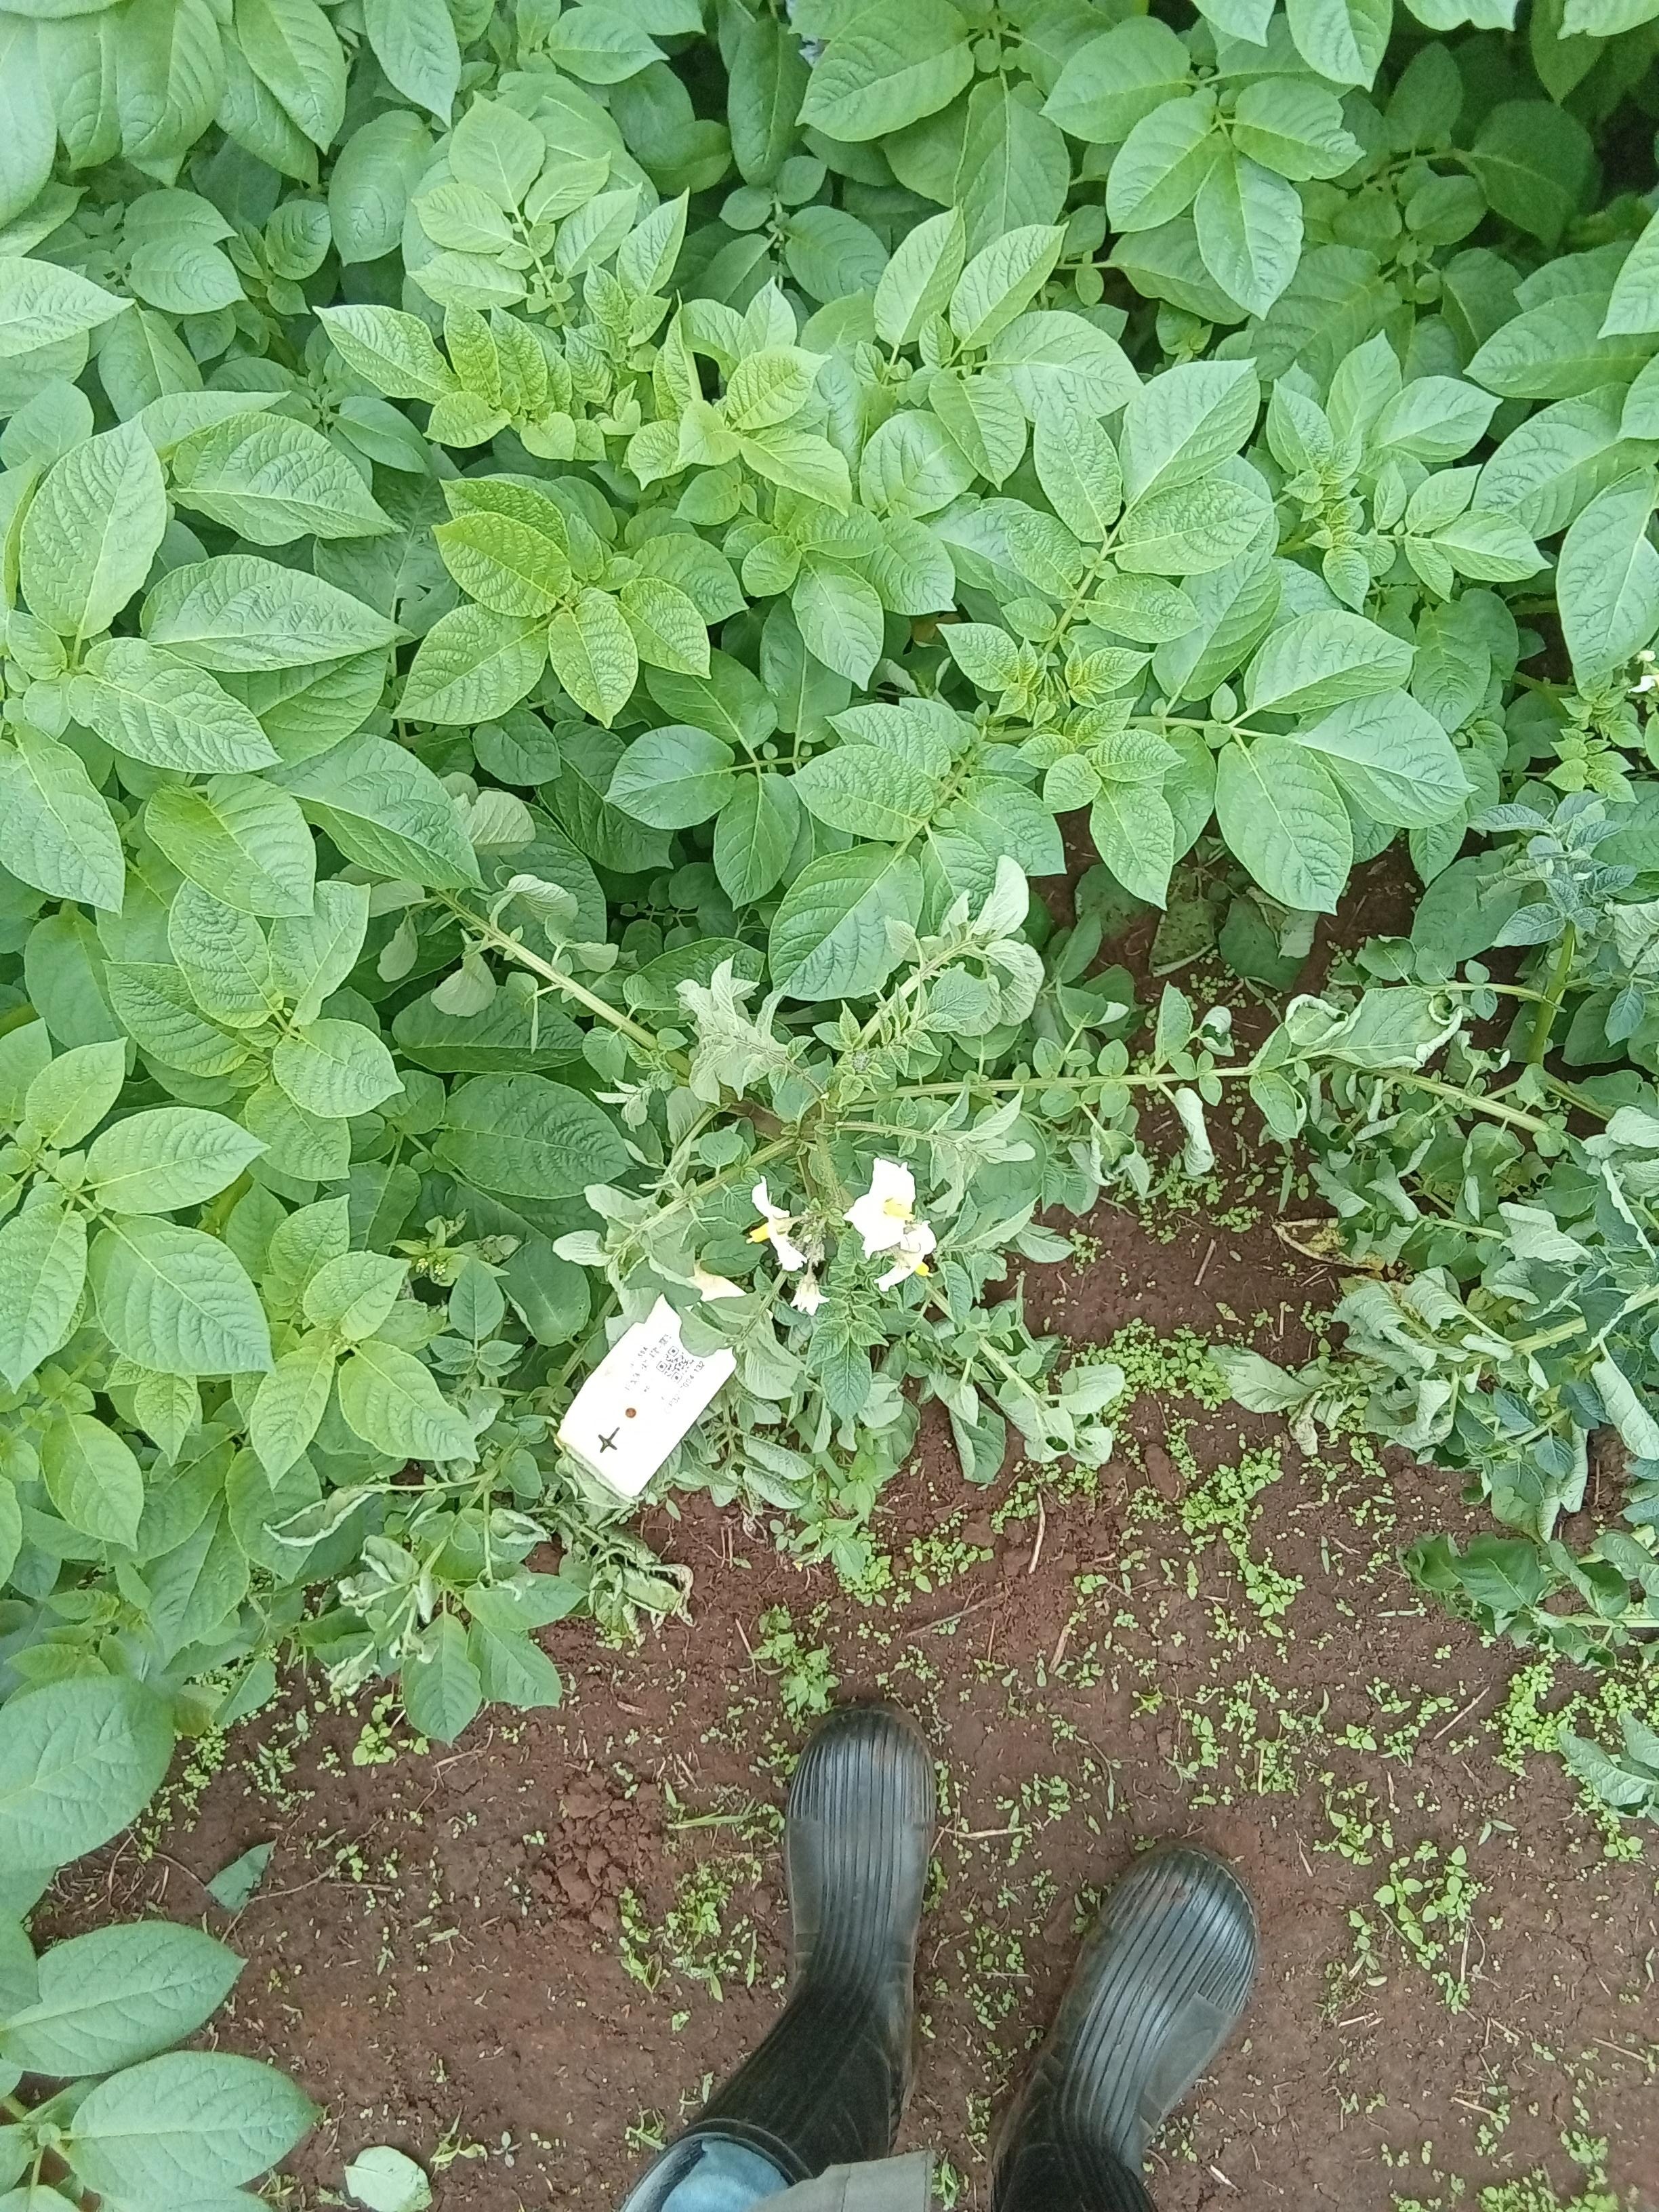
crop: potato
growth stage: flowering
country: Kenya
